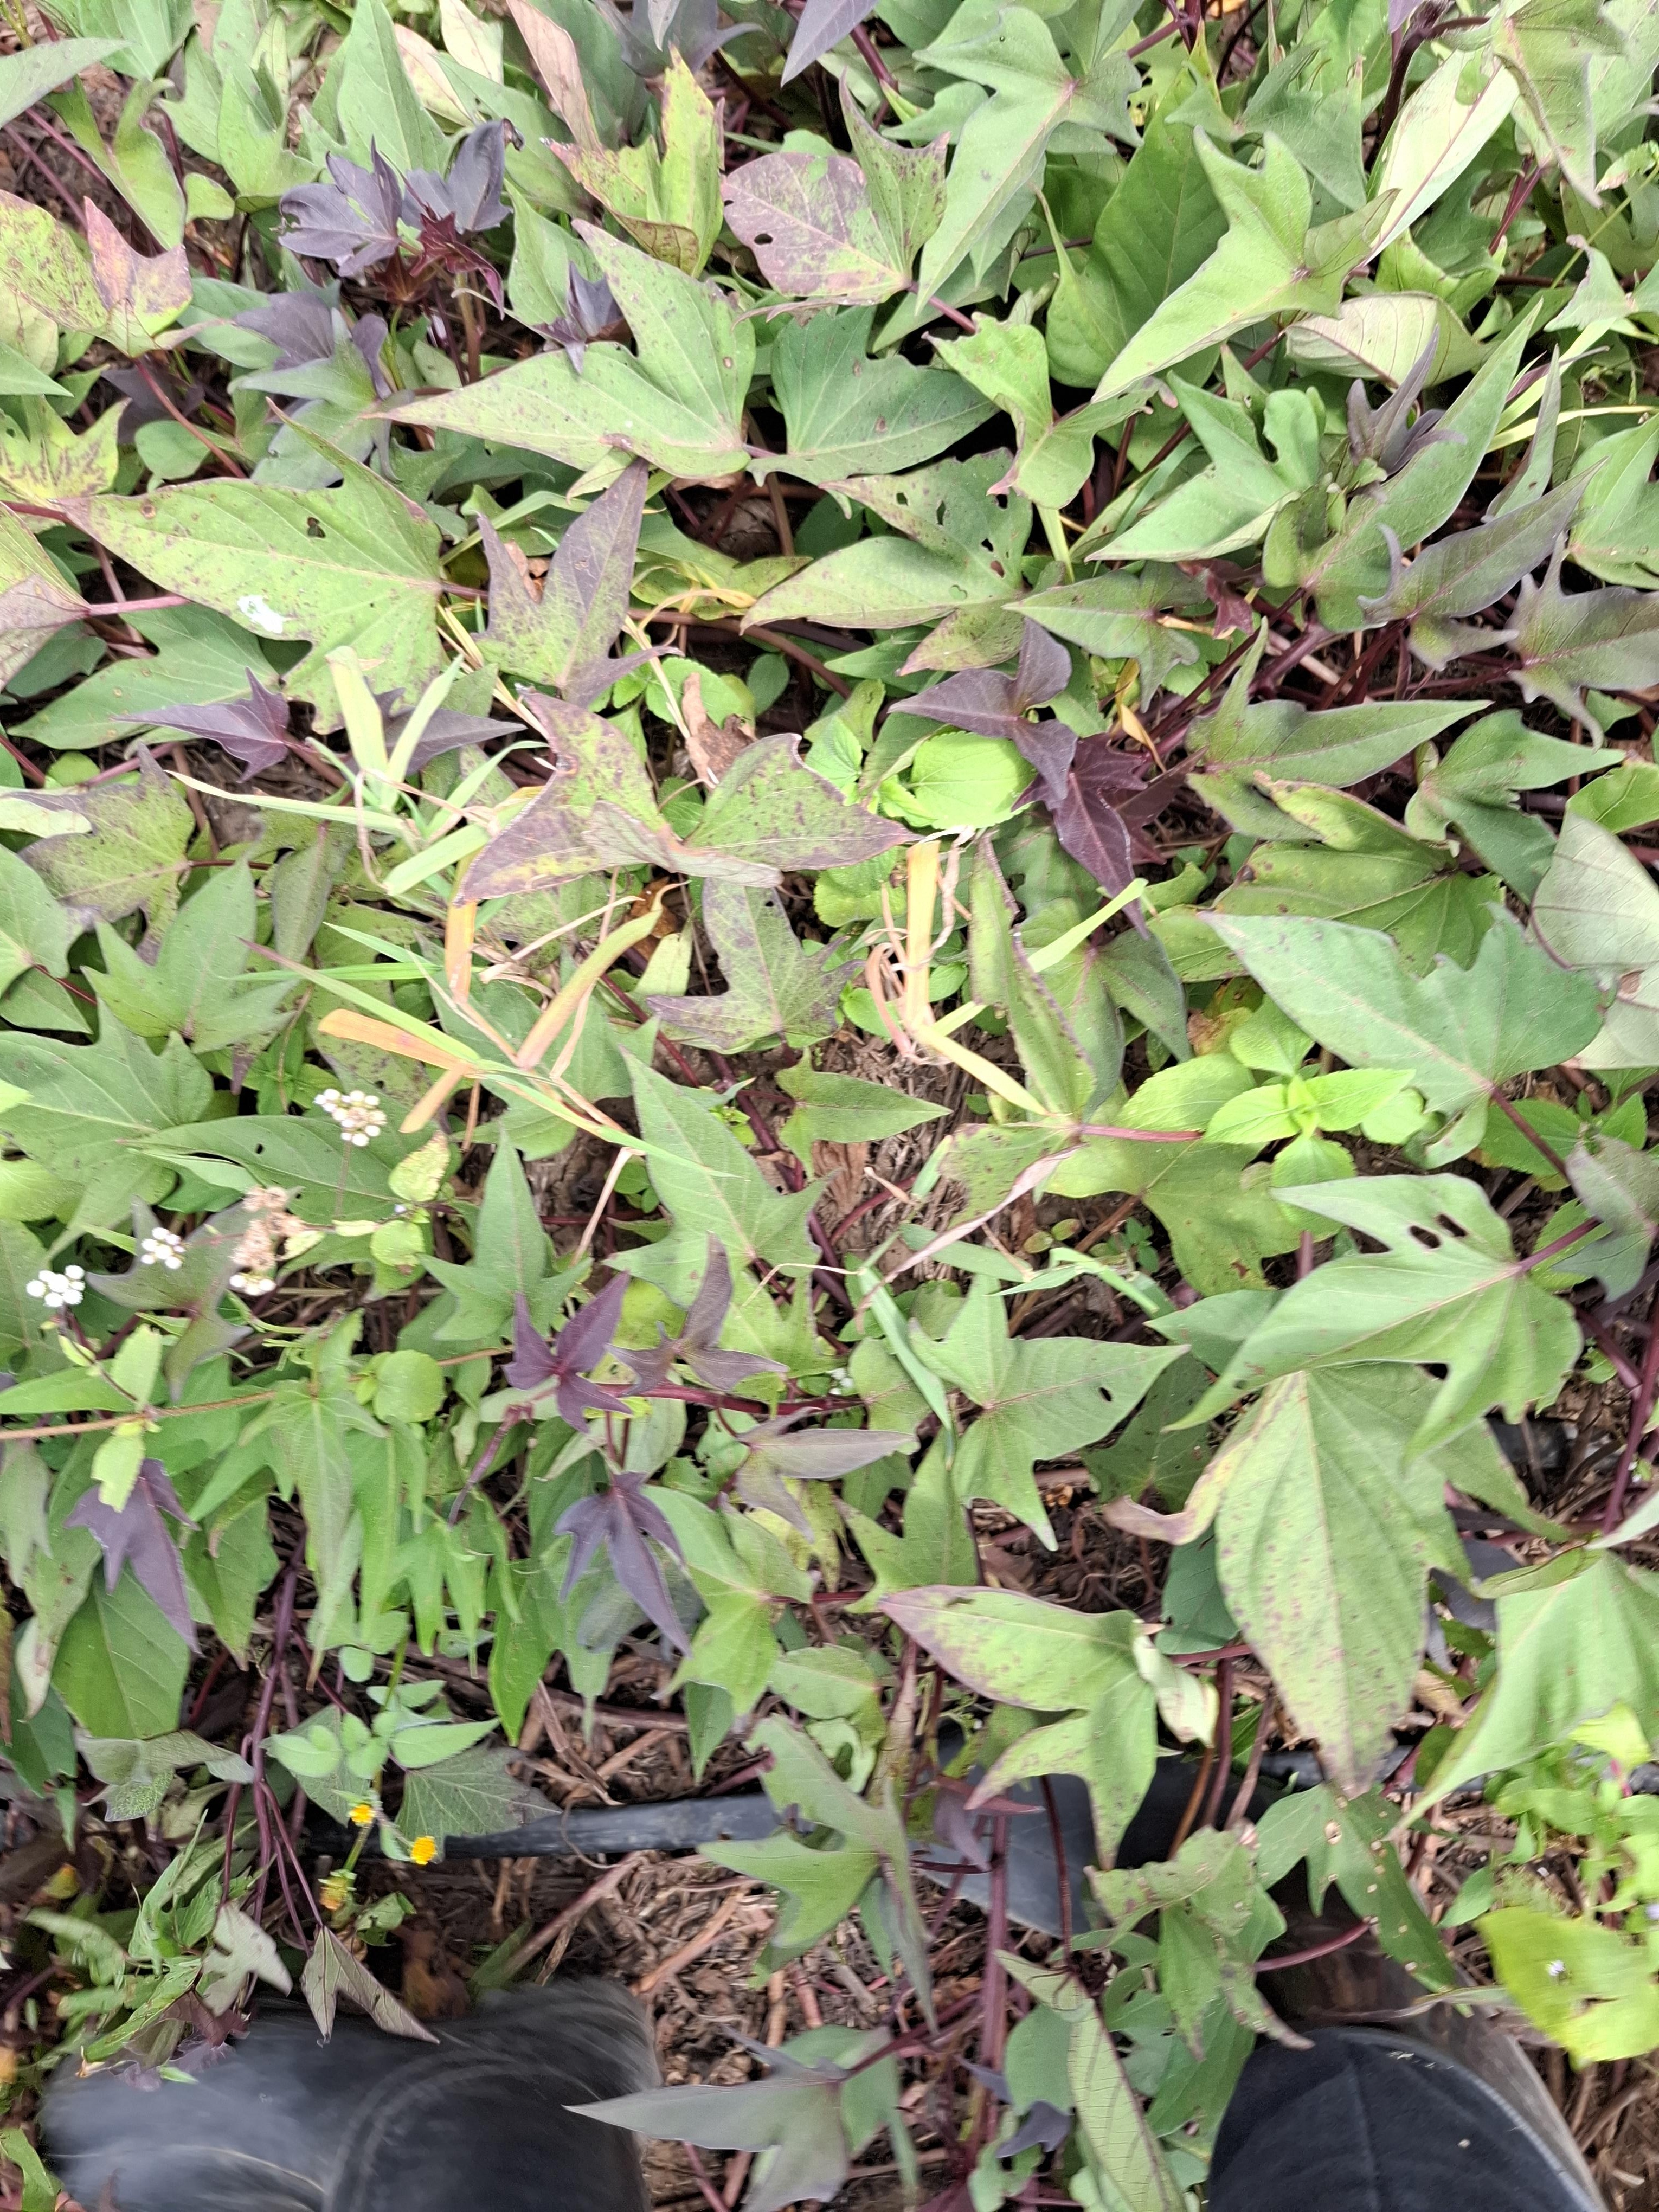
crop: sweet potato
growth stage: flowering
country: Tanzania
